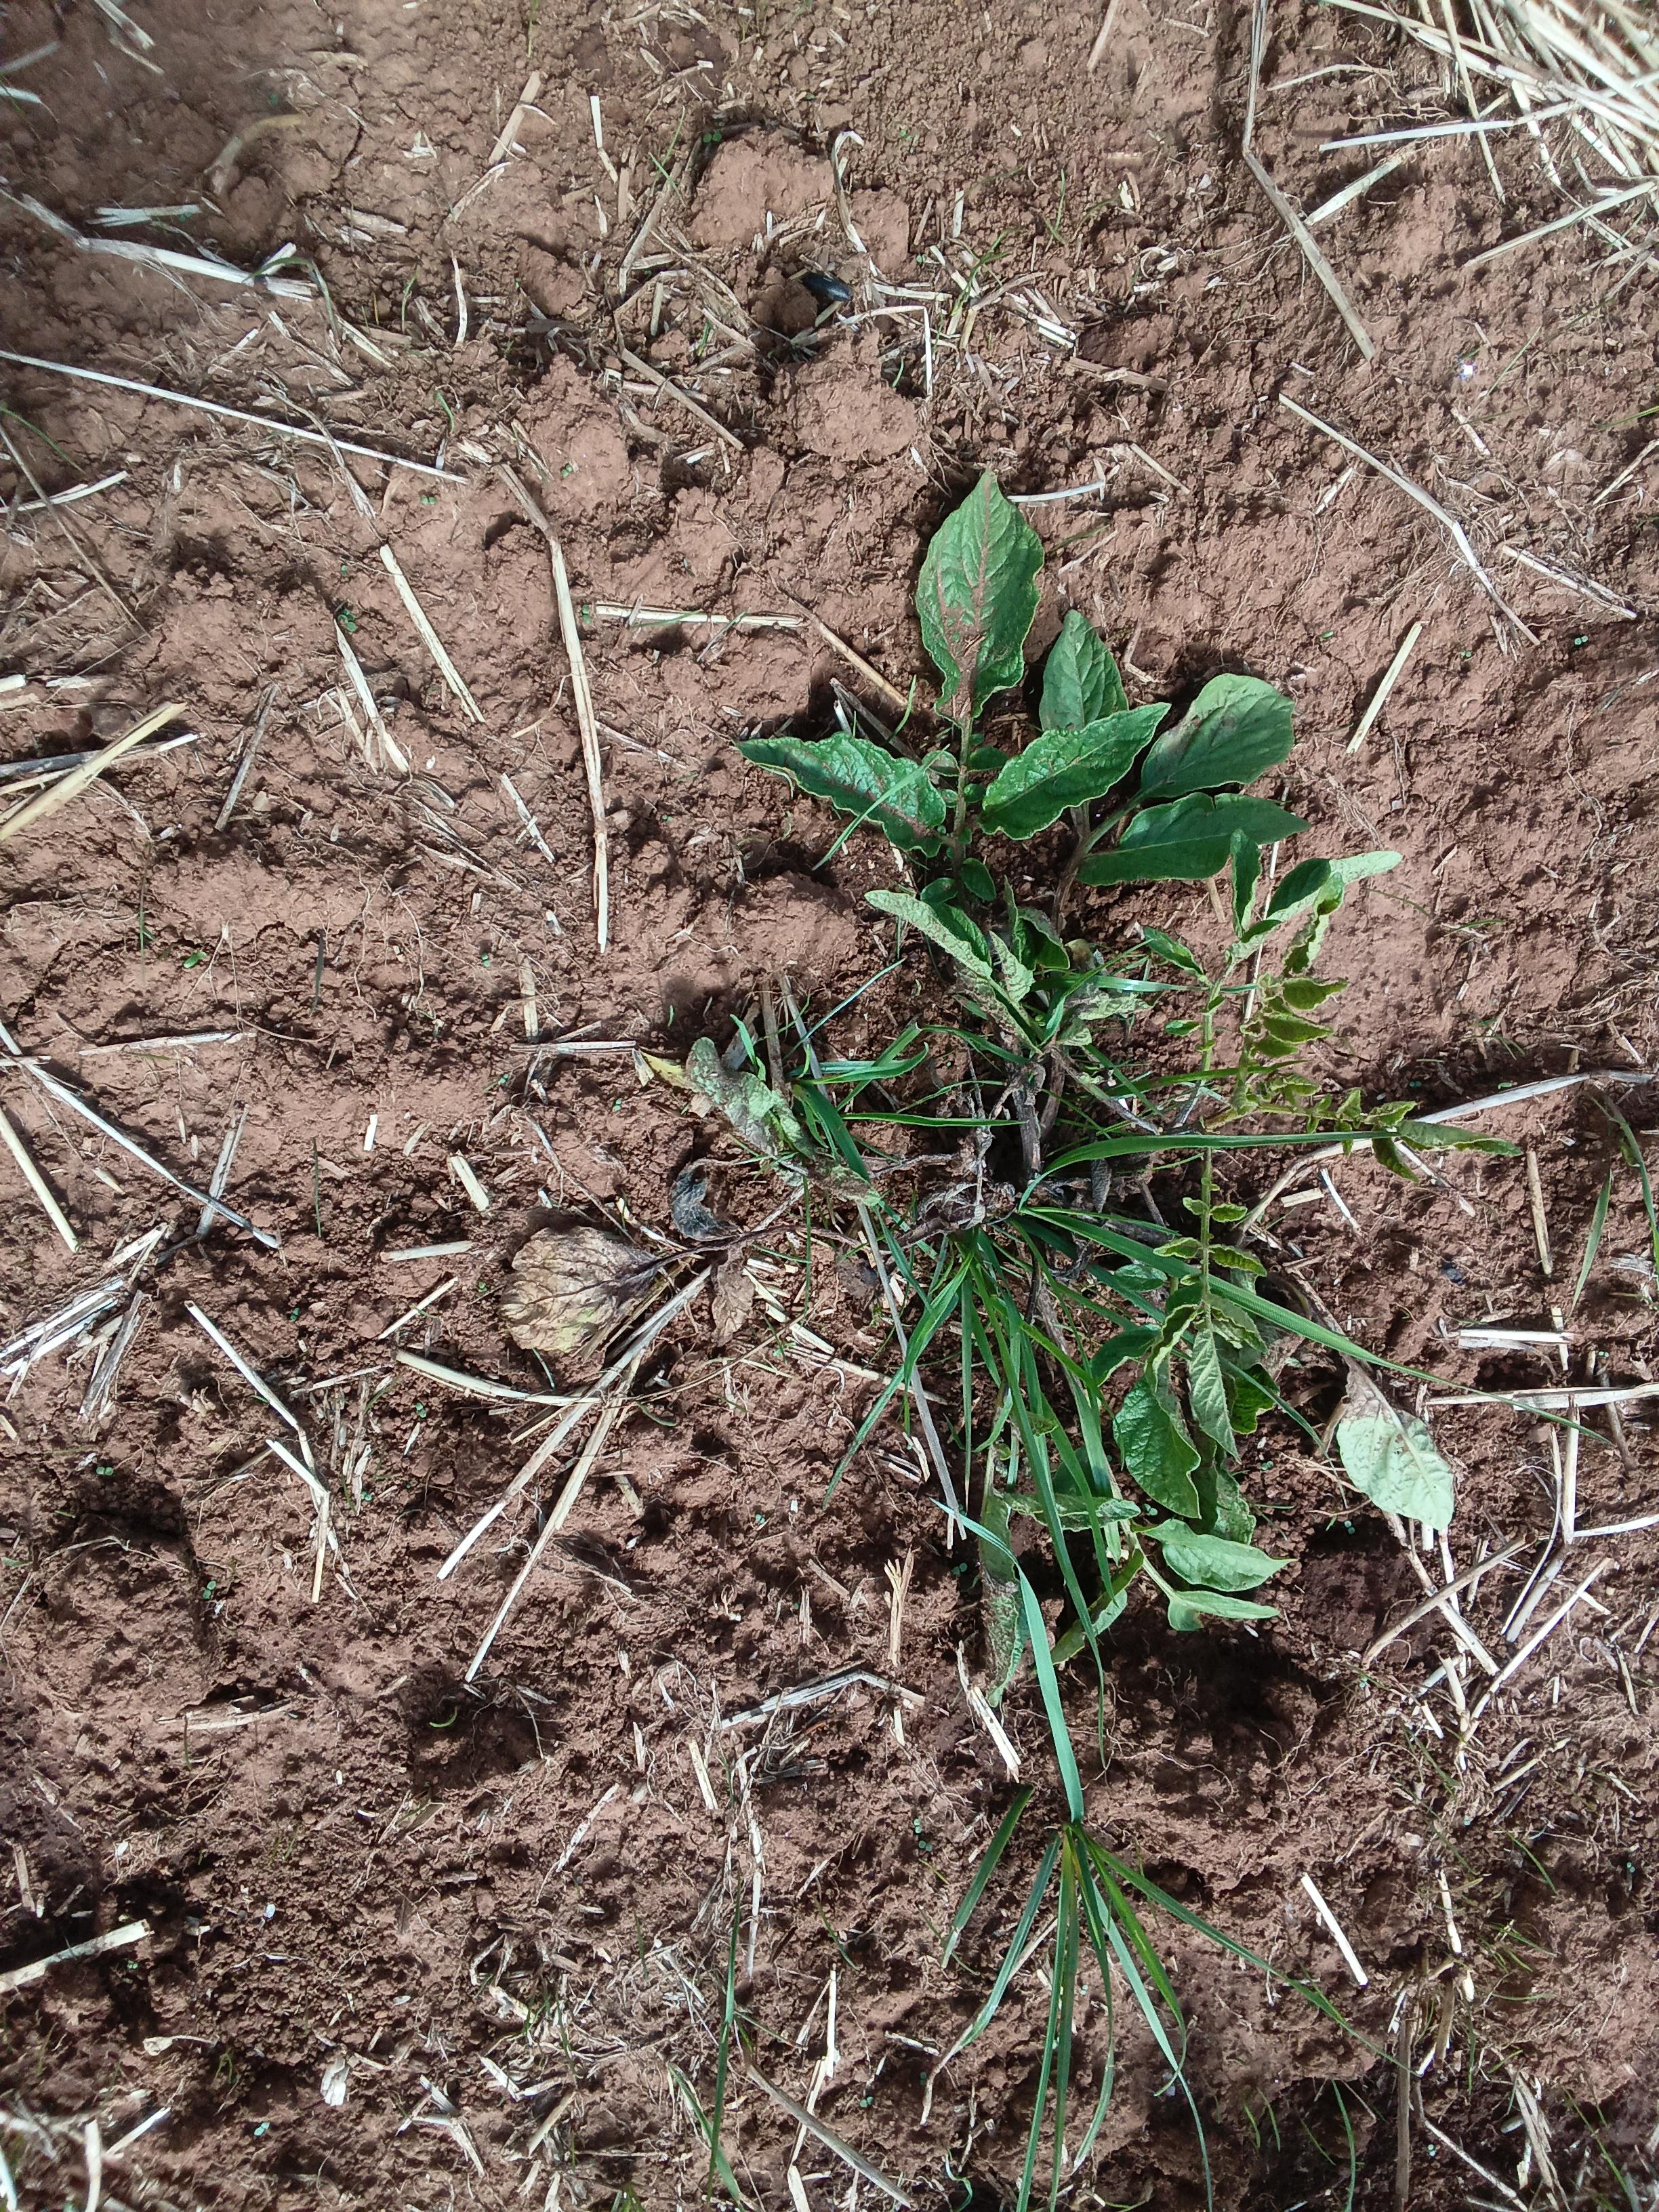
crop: potato
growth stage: vegetative
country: Kenya
